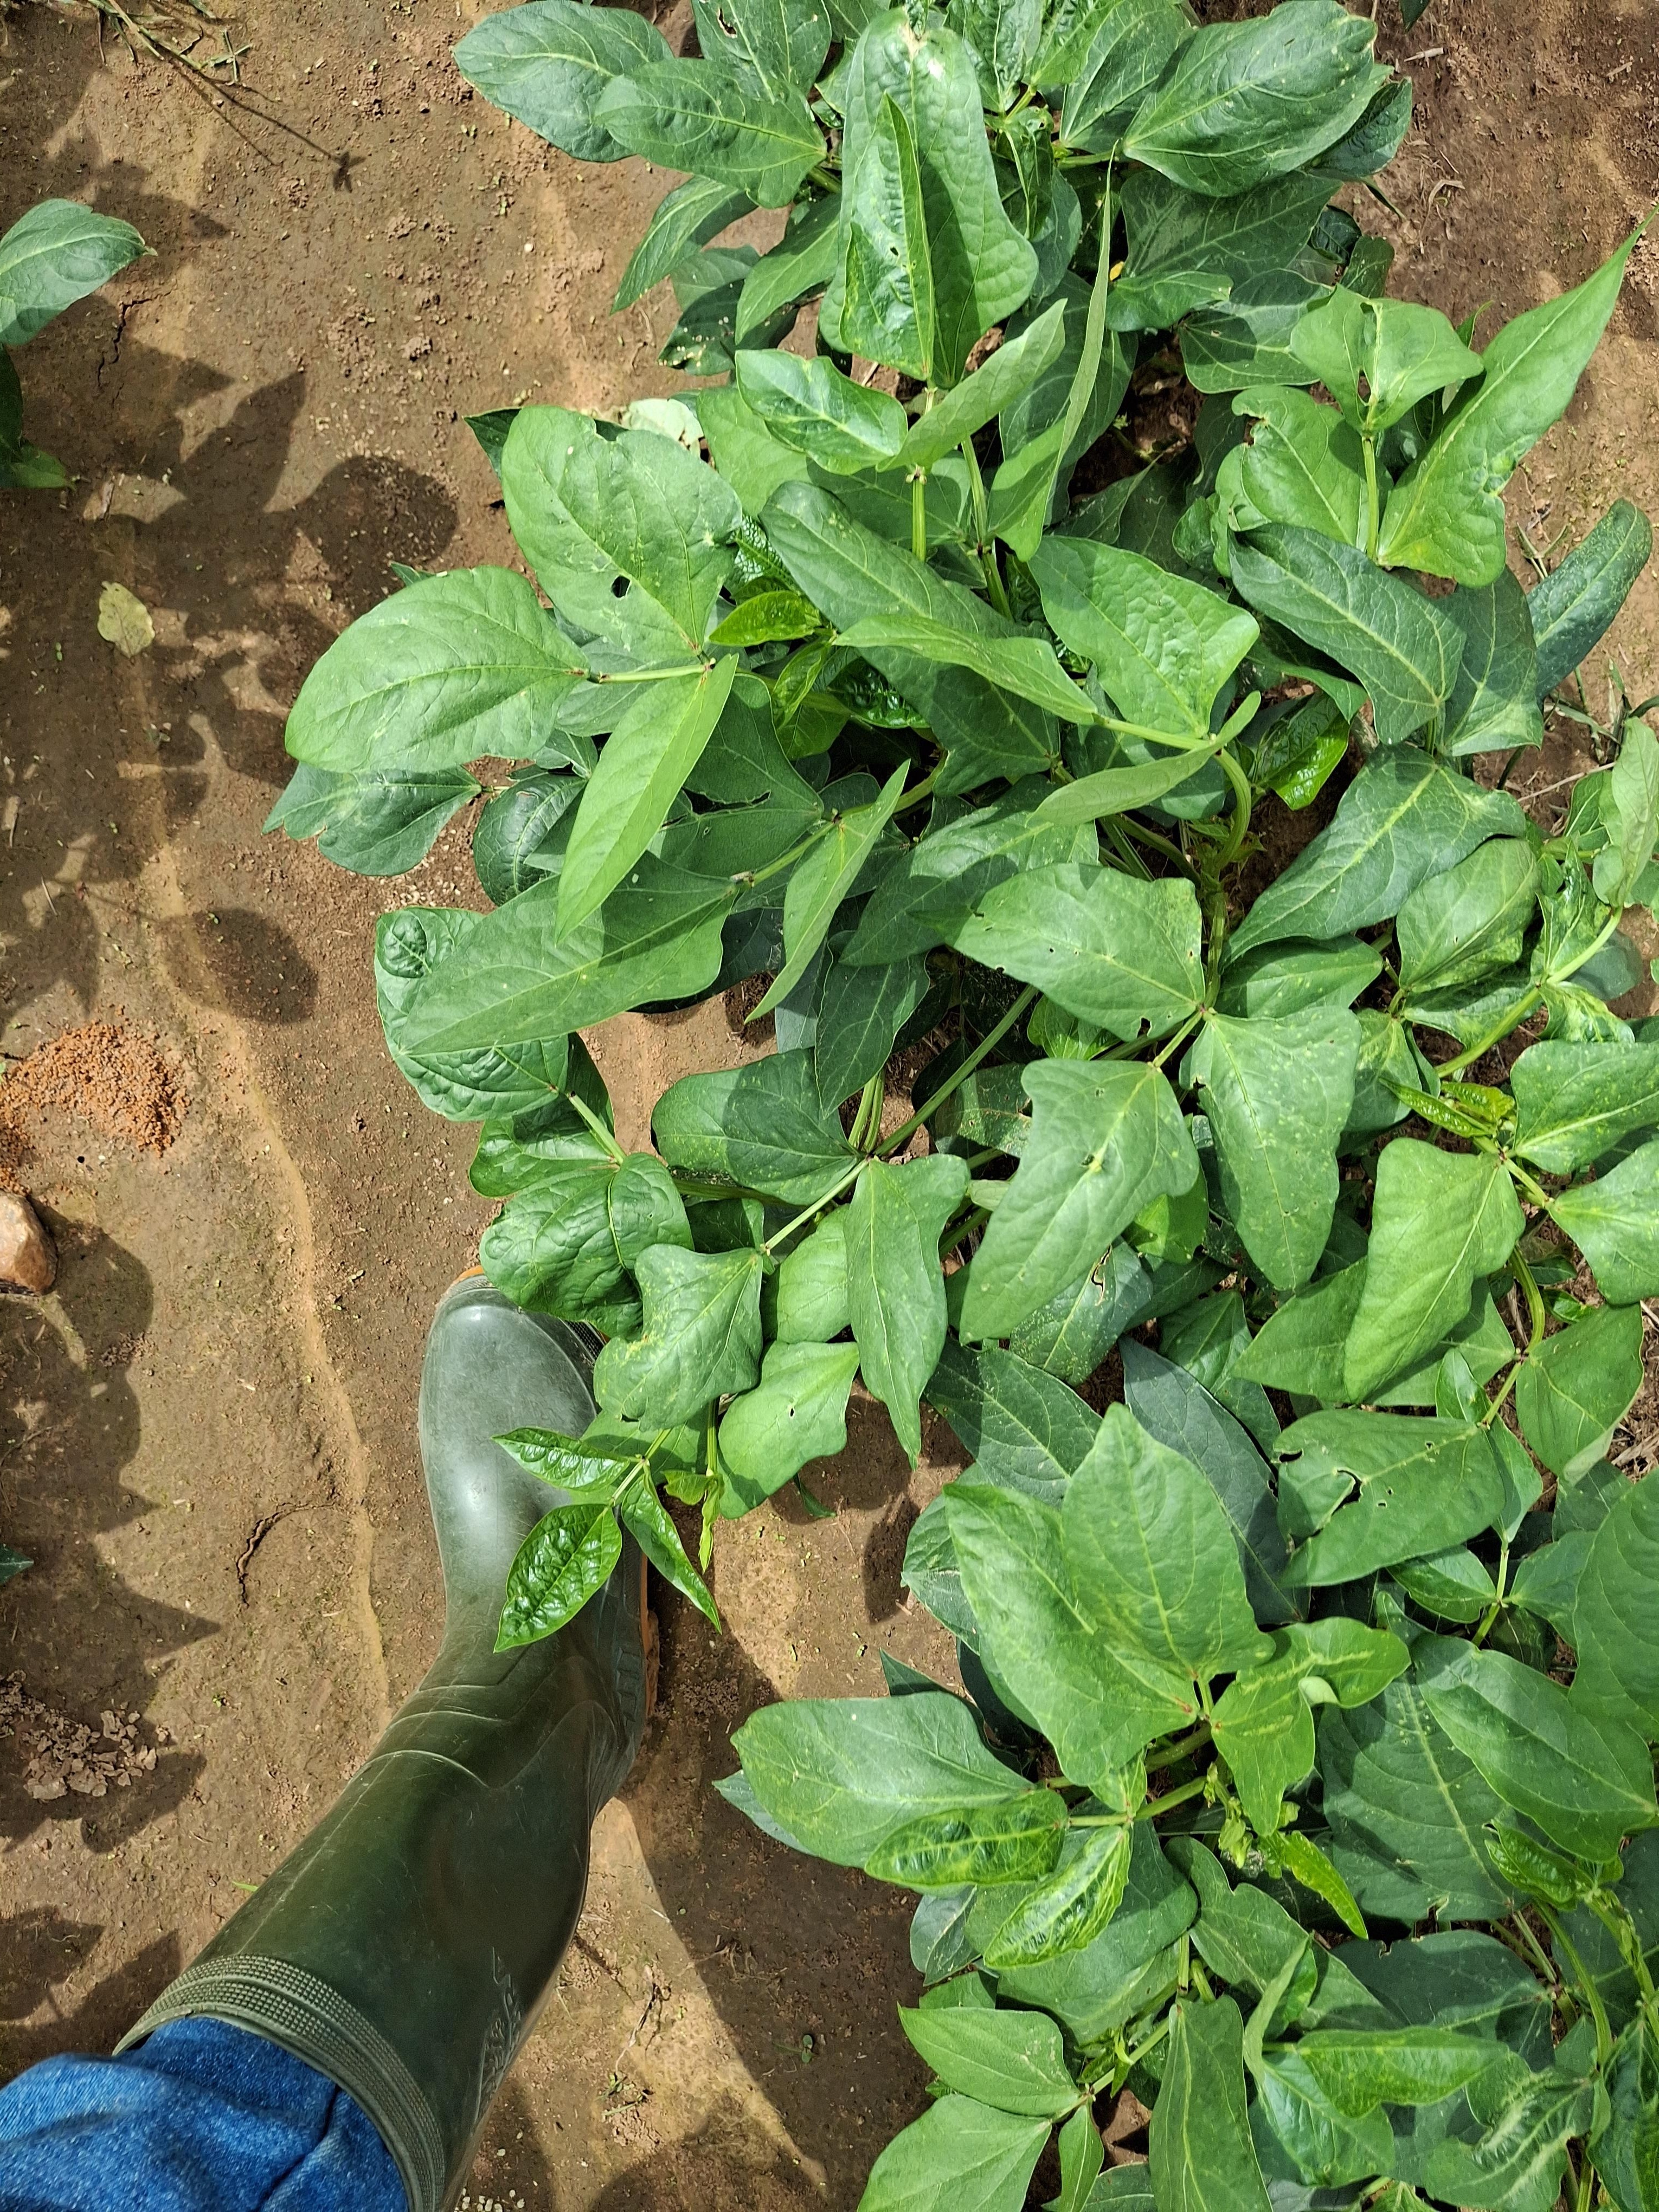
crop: cowpea
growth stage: vegetative
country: Nigeria
